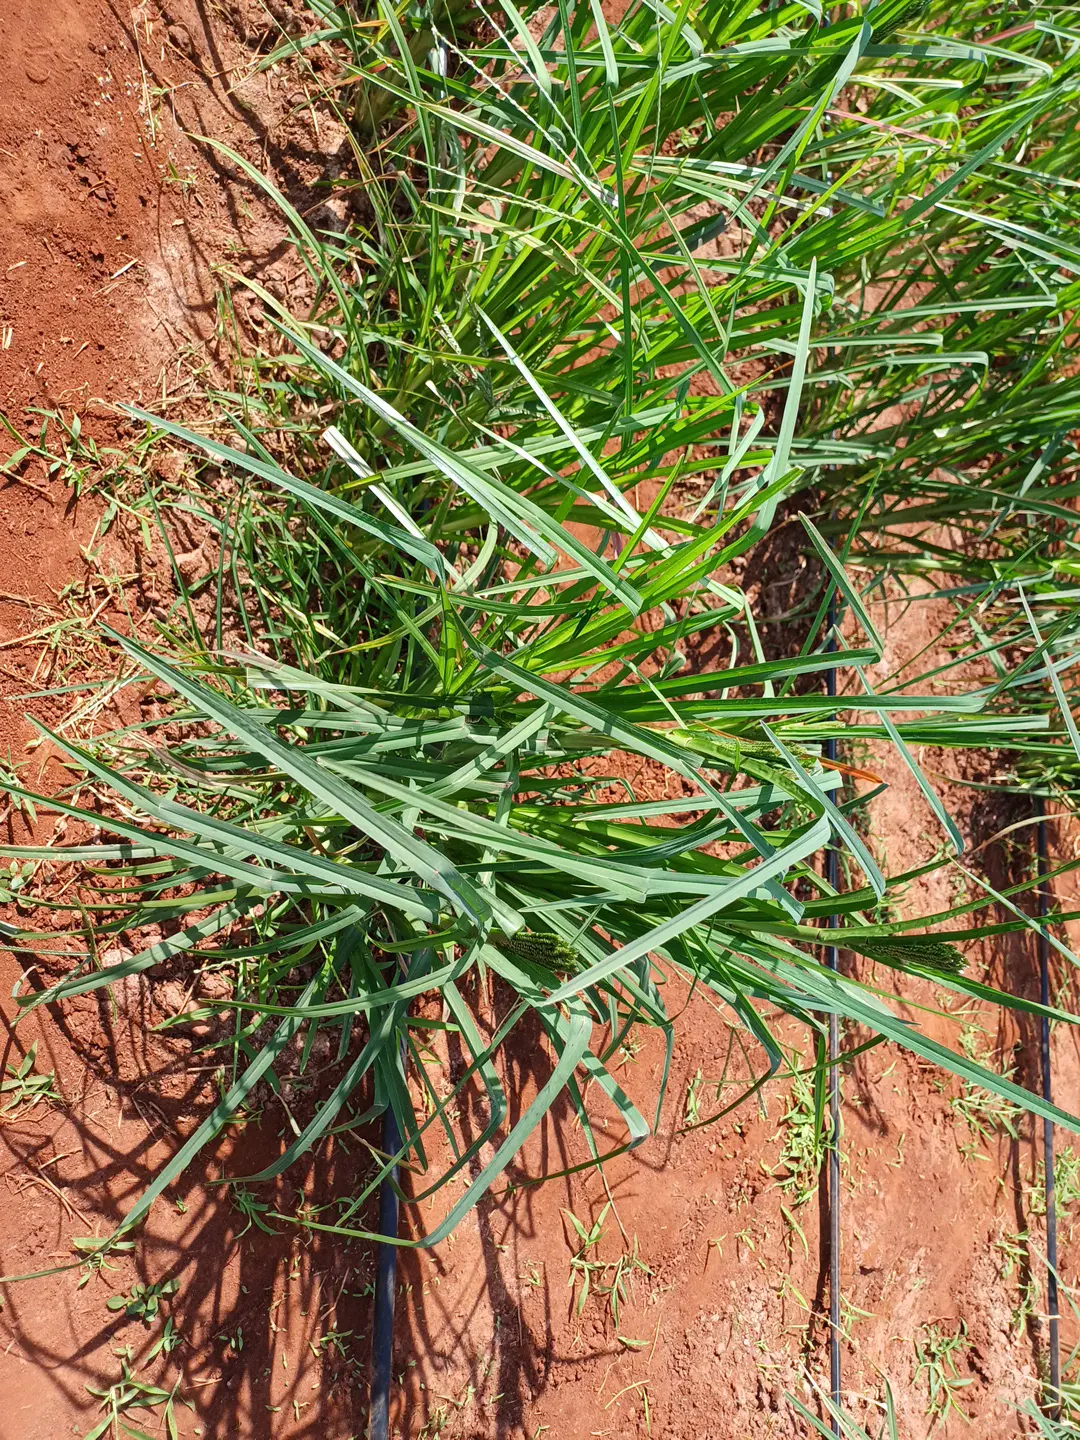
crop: finger millet
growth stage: flowering
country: Kenya
